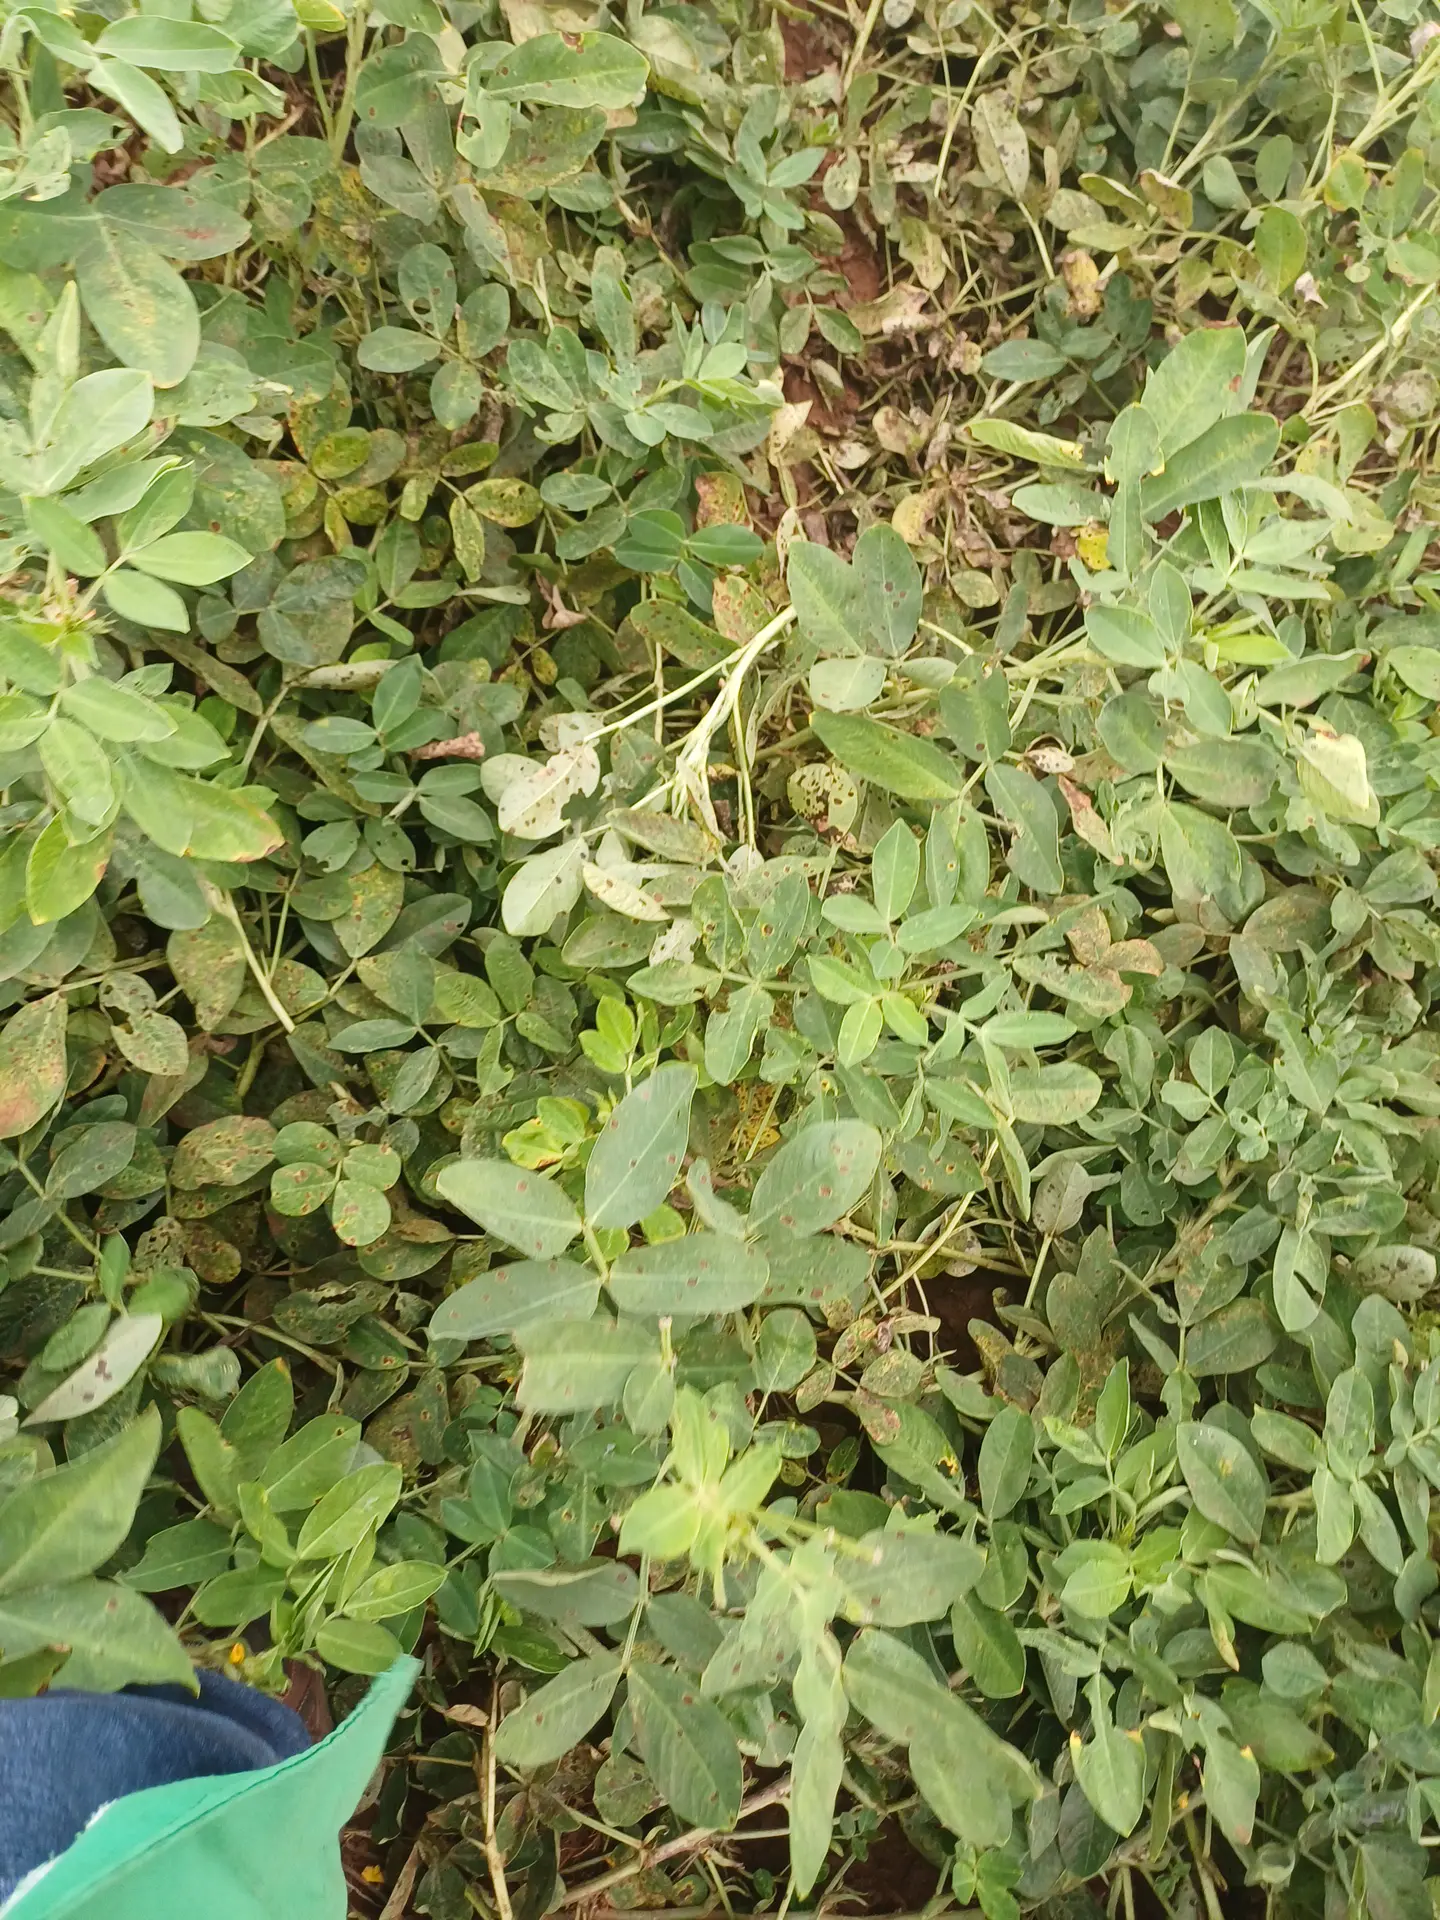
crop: groundnut
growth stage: pegging
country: Kenya
